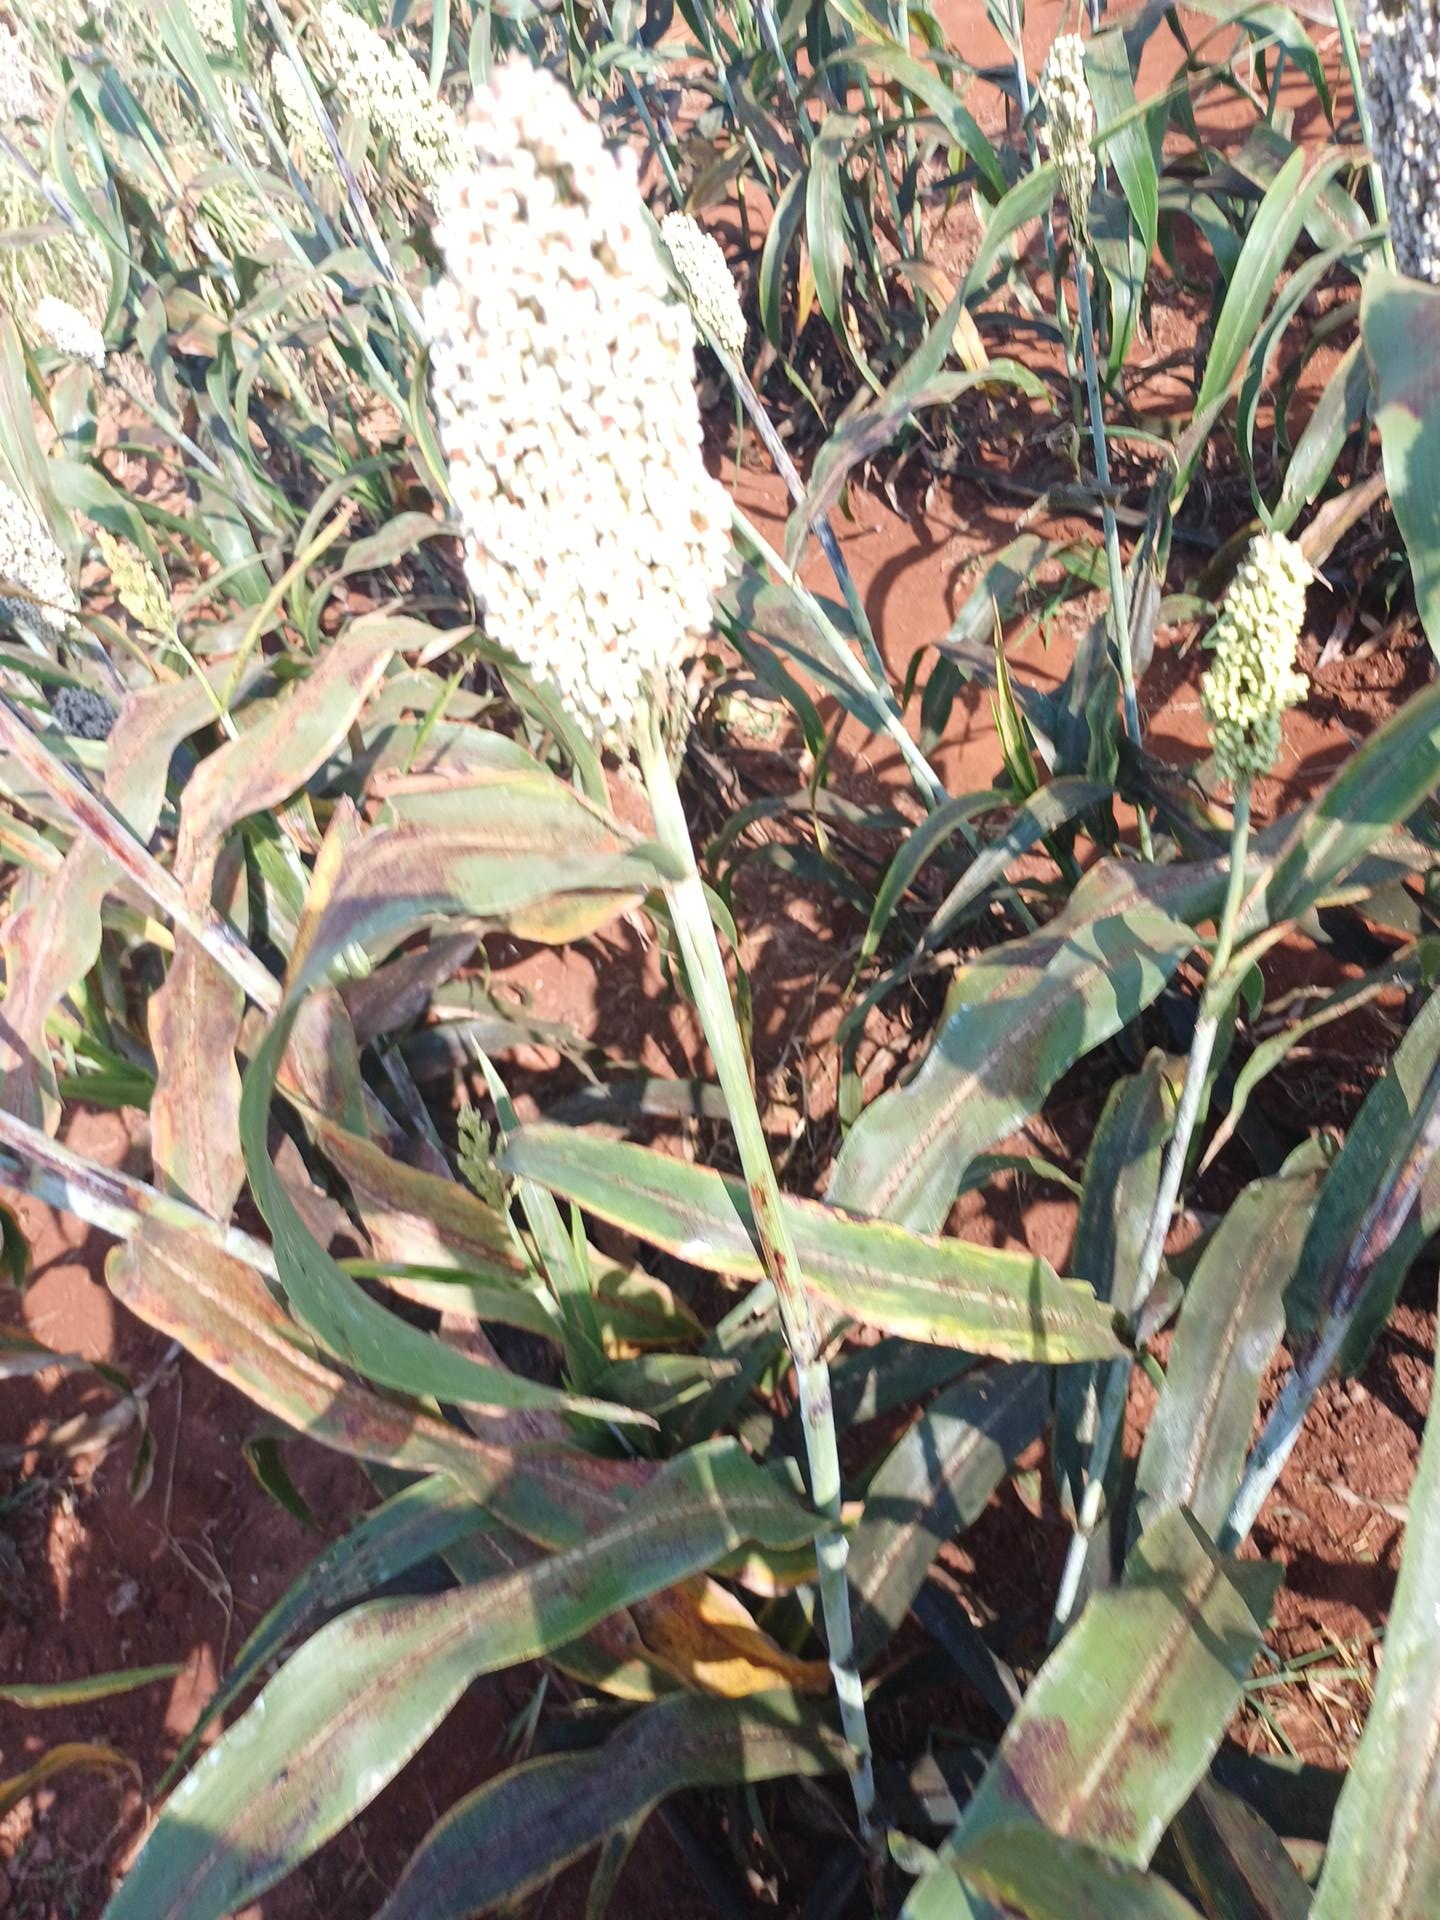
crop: sorghum
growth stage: maturity
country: Kenya
